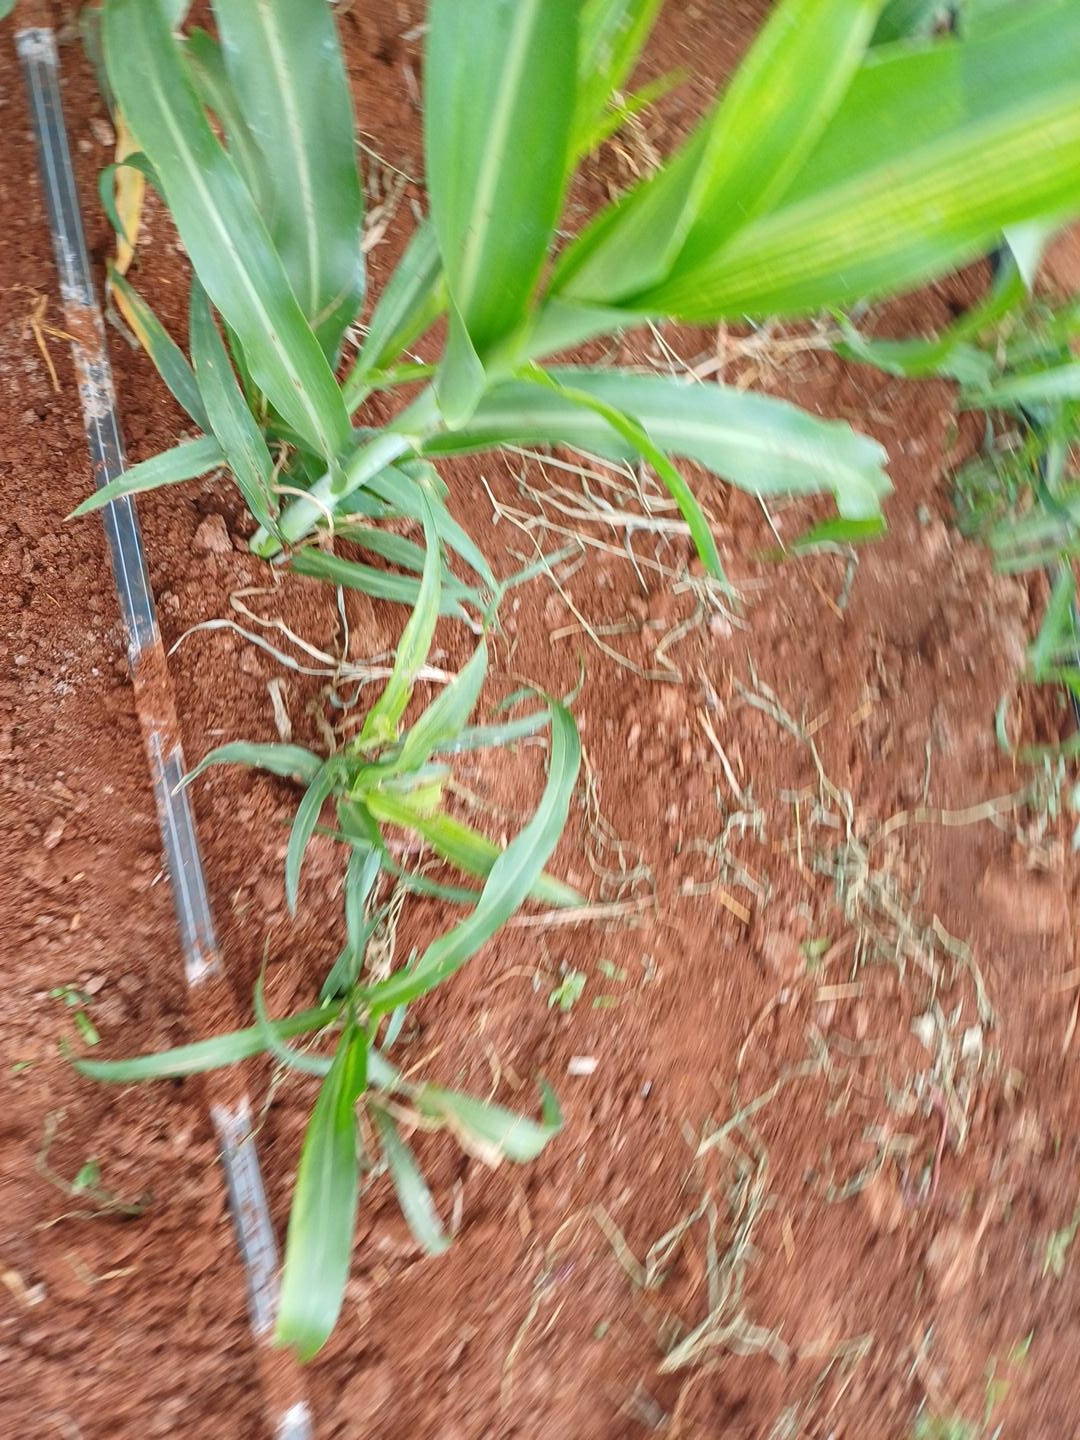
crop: sorghum
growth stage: vegetative
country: Kenya
